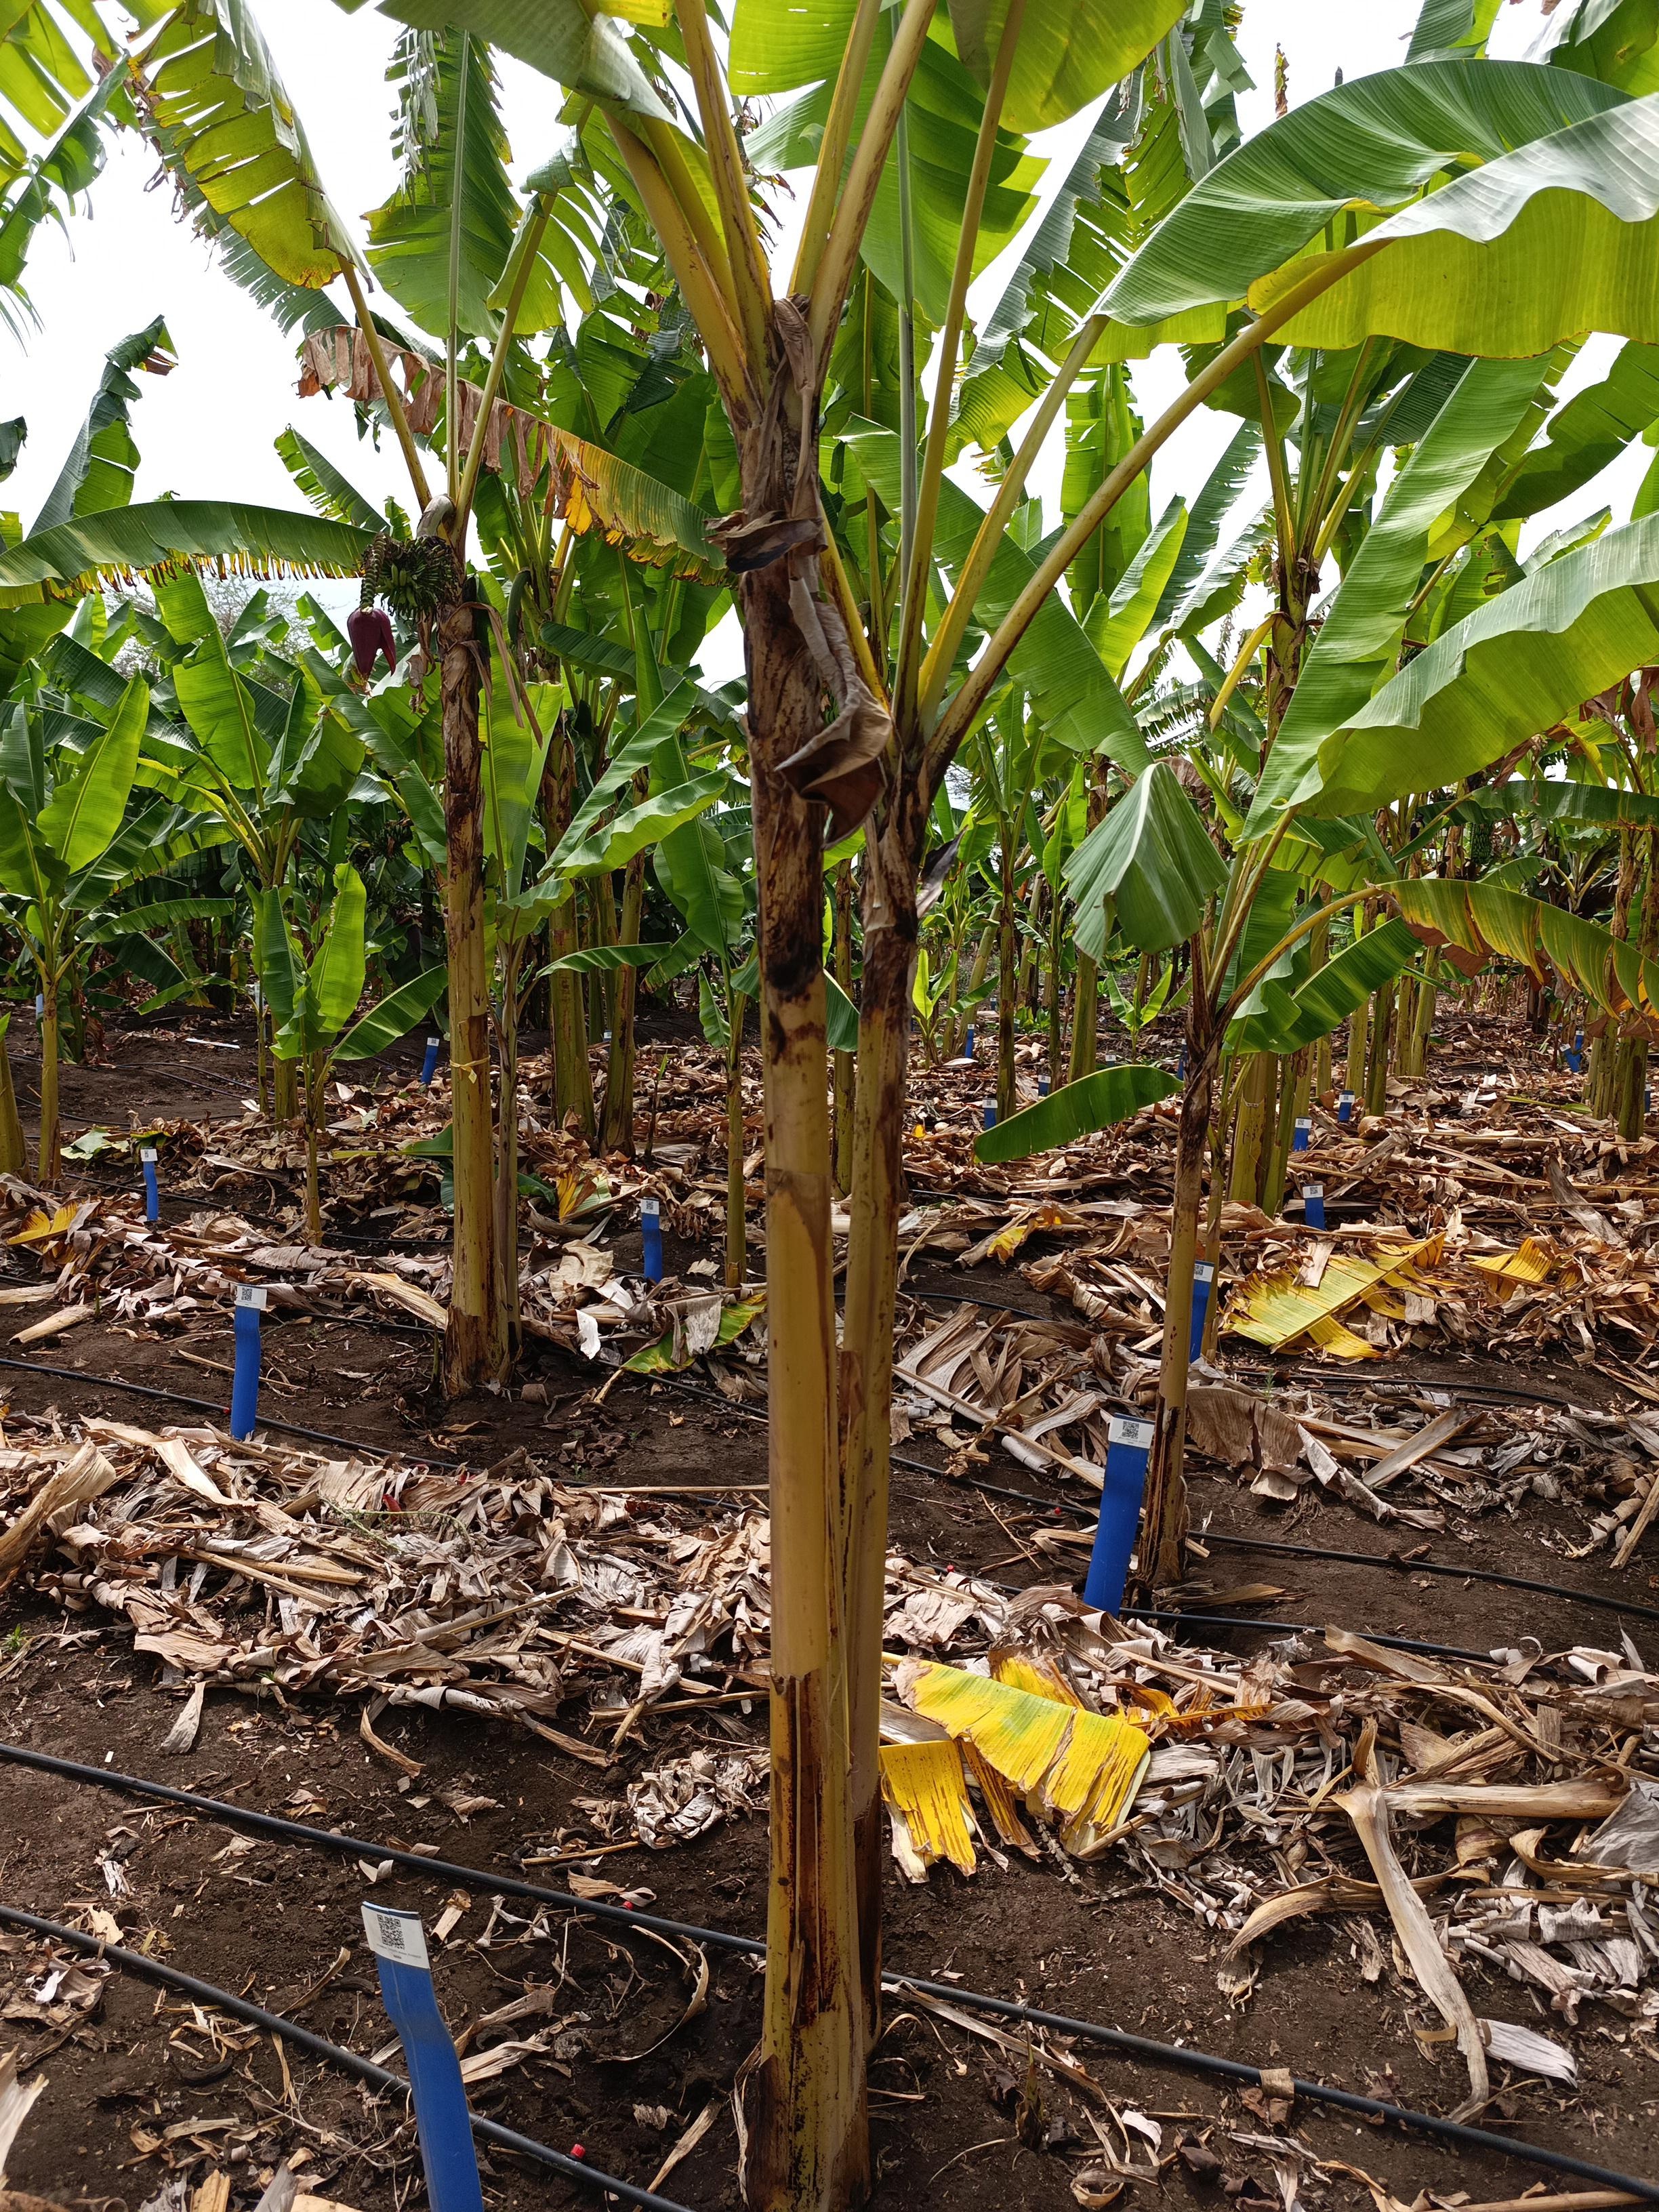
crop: banana
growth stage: vegetative
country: Tanzania
